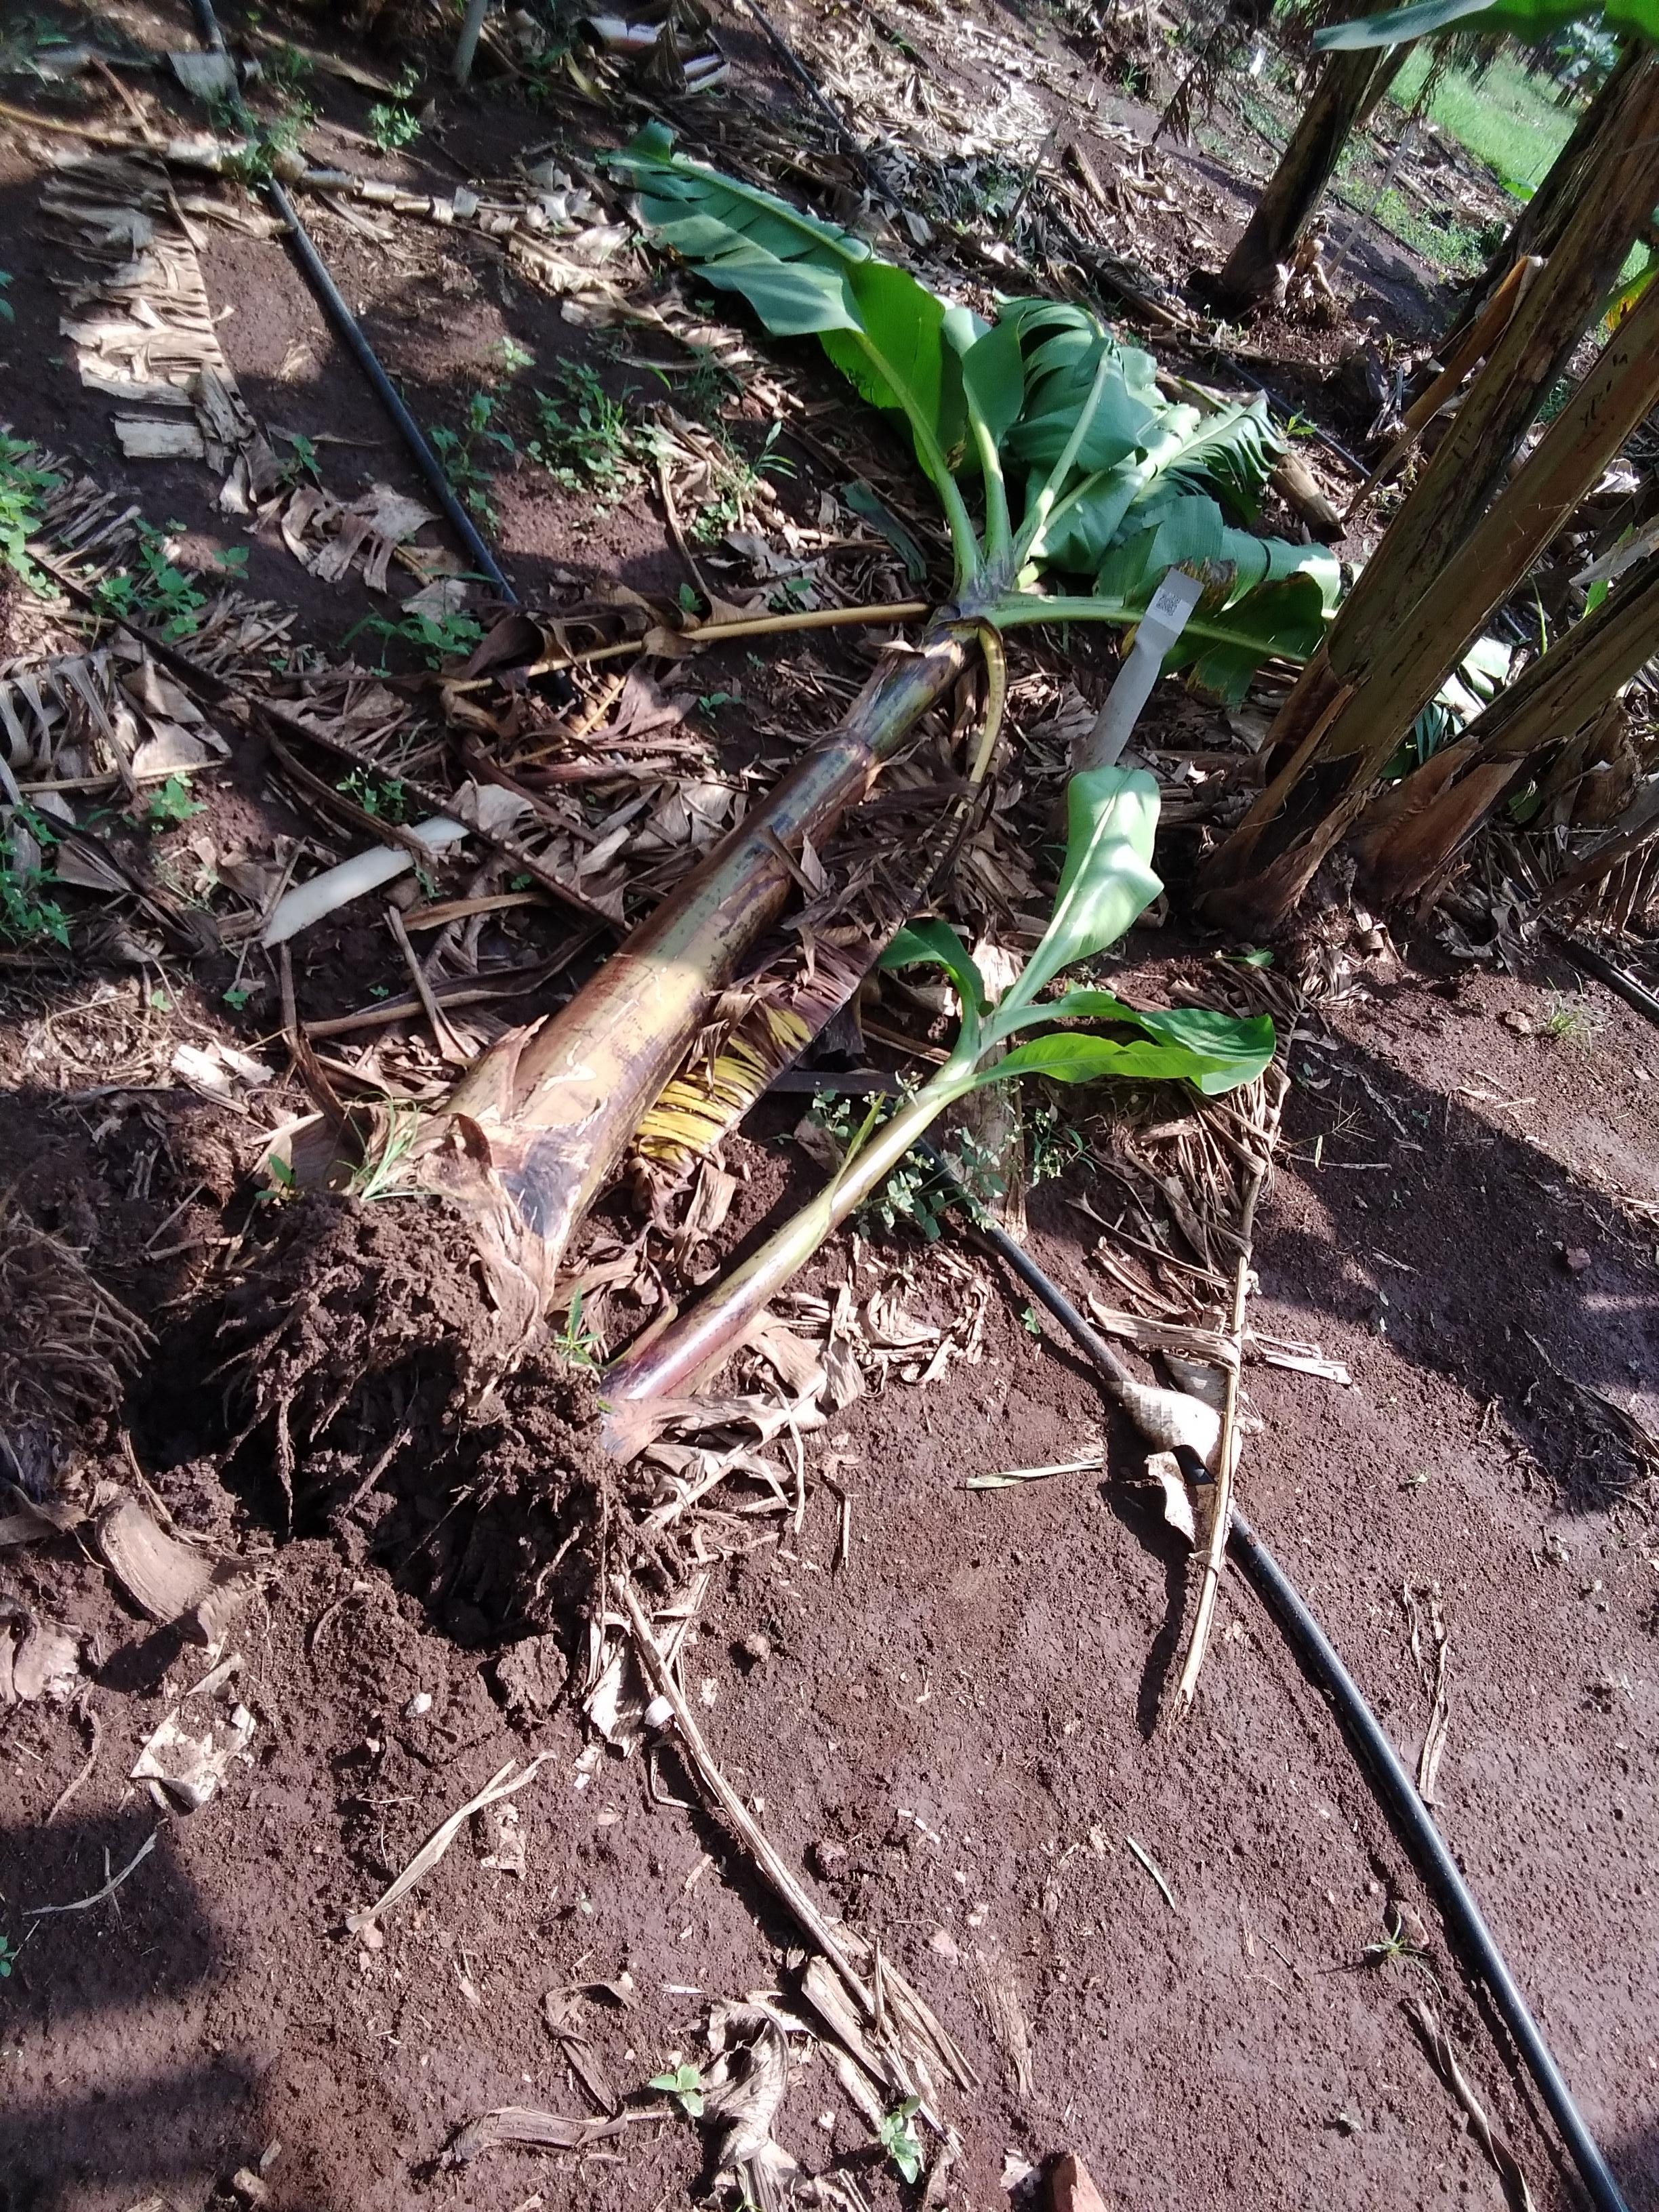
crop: banana
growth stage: vegetative
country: Tanzania
